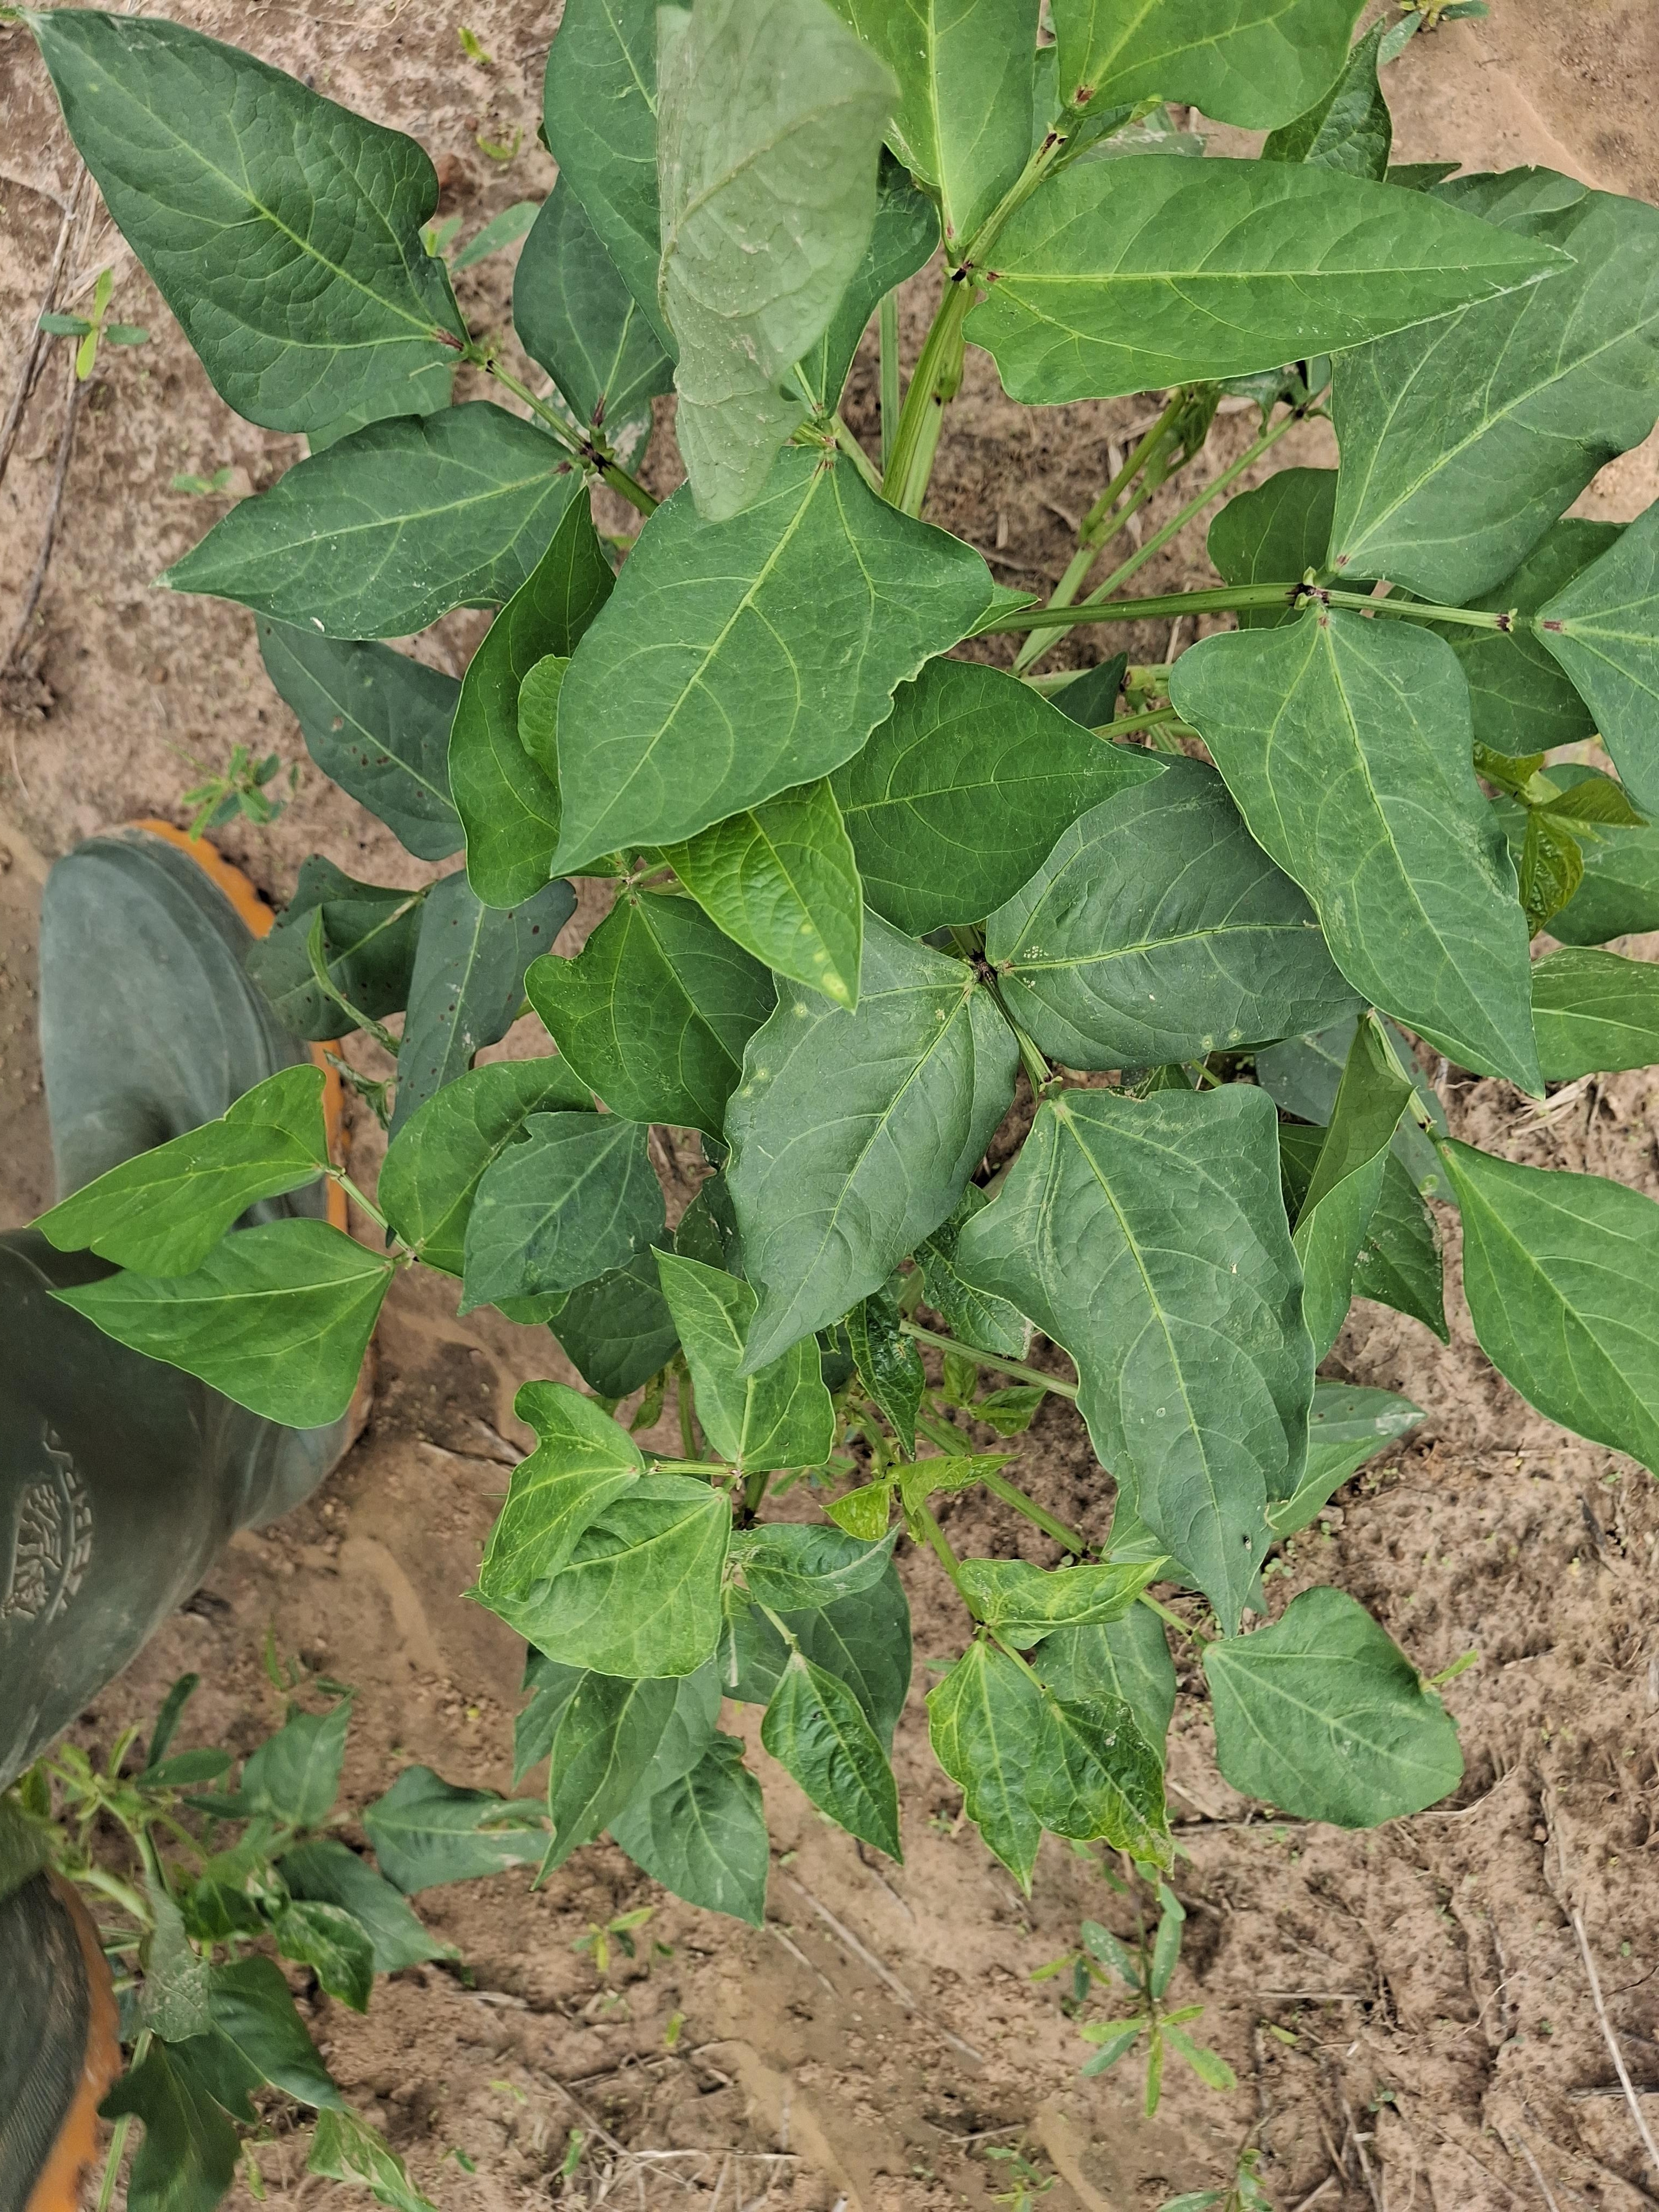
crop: cowpea
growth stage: vegetative
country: Nigeria
